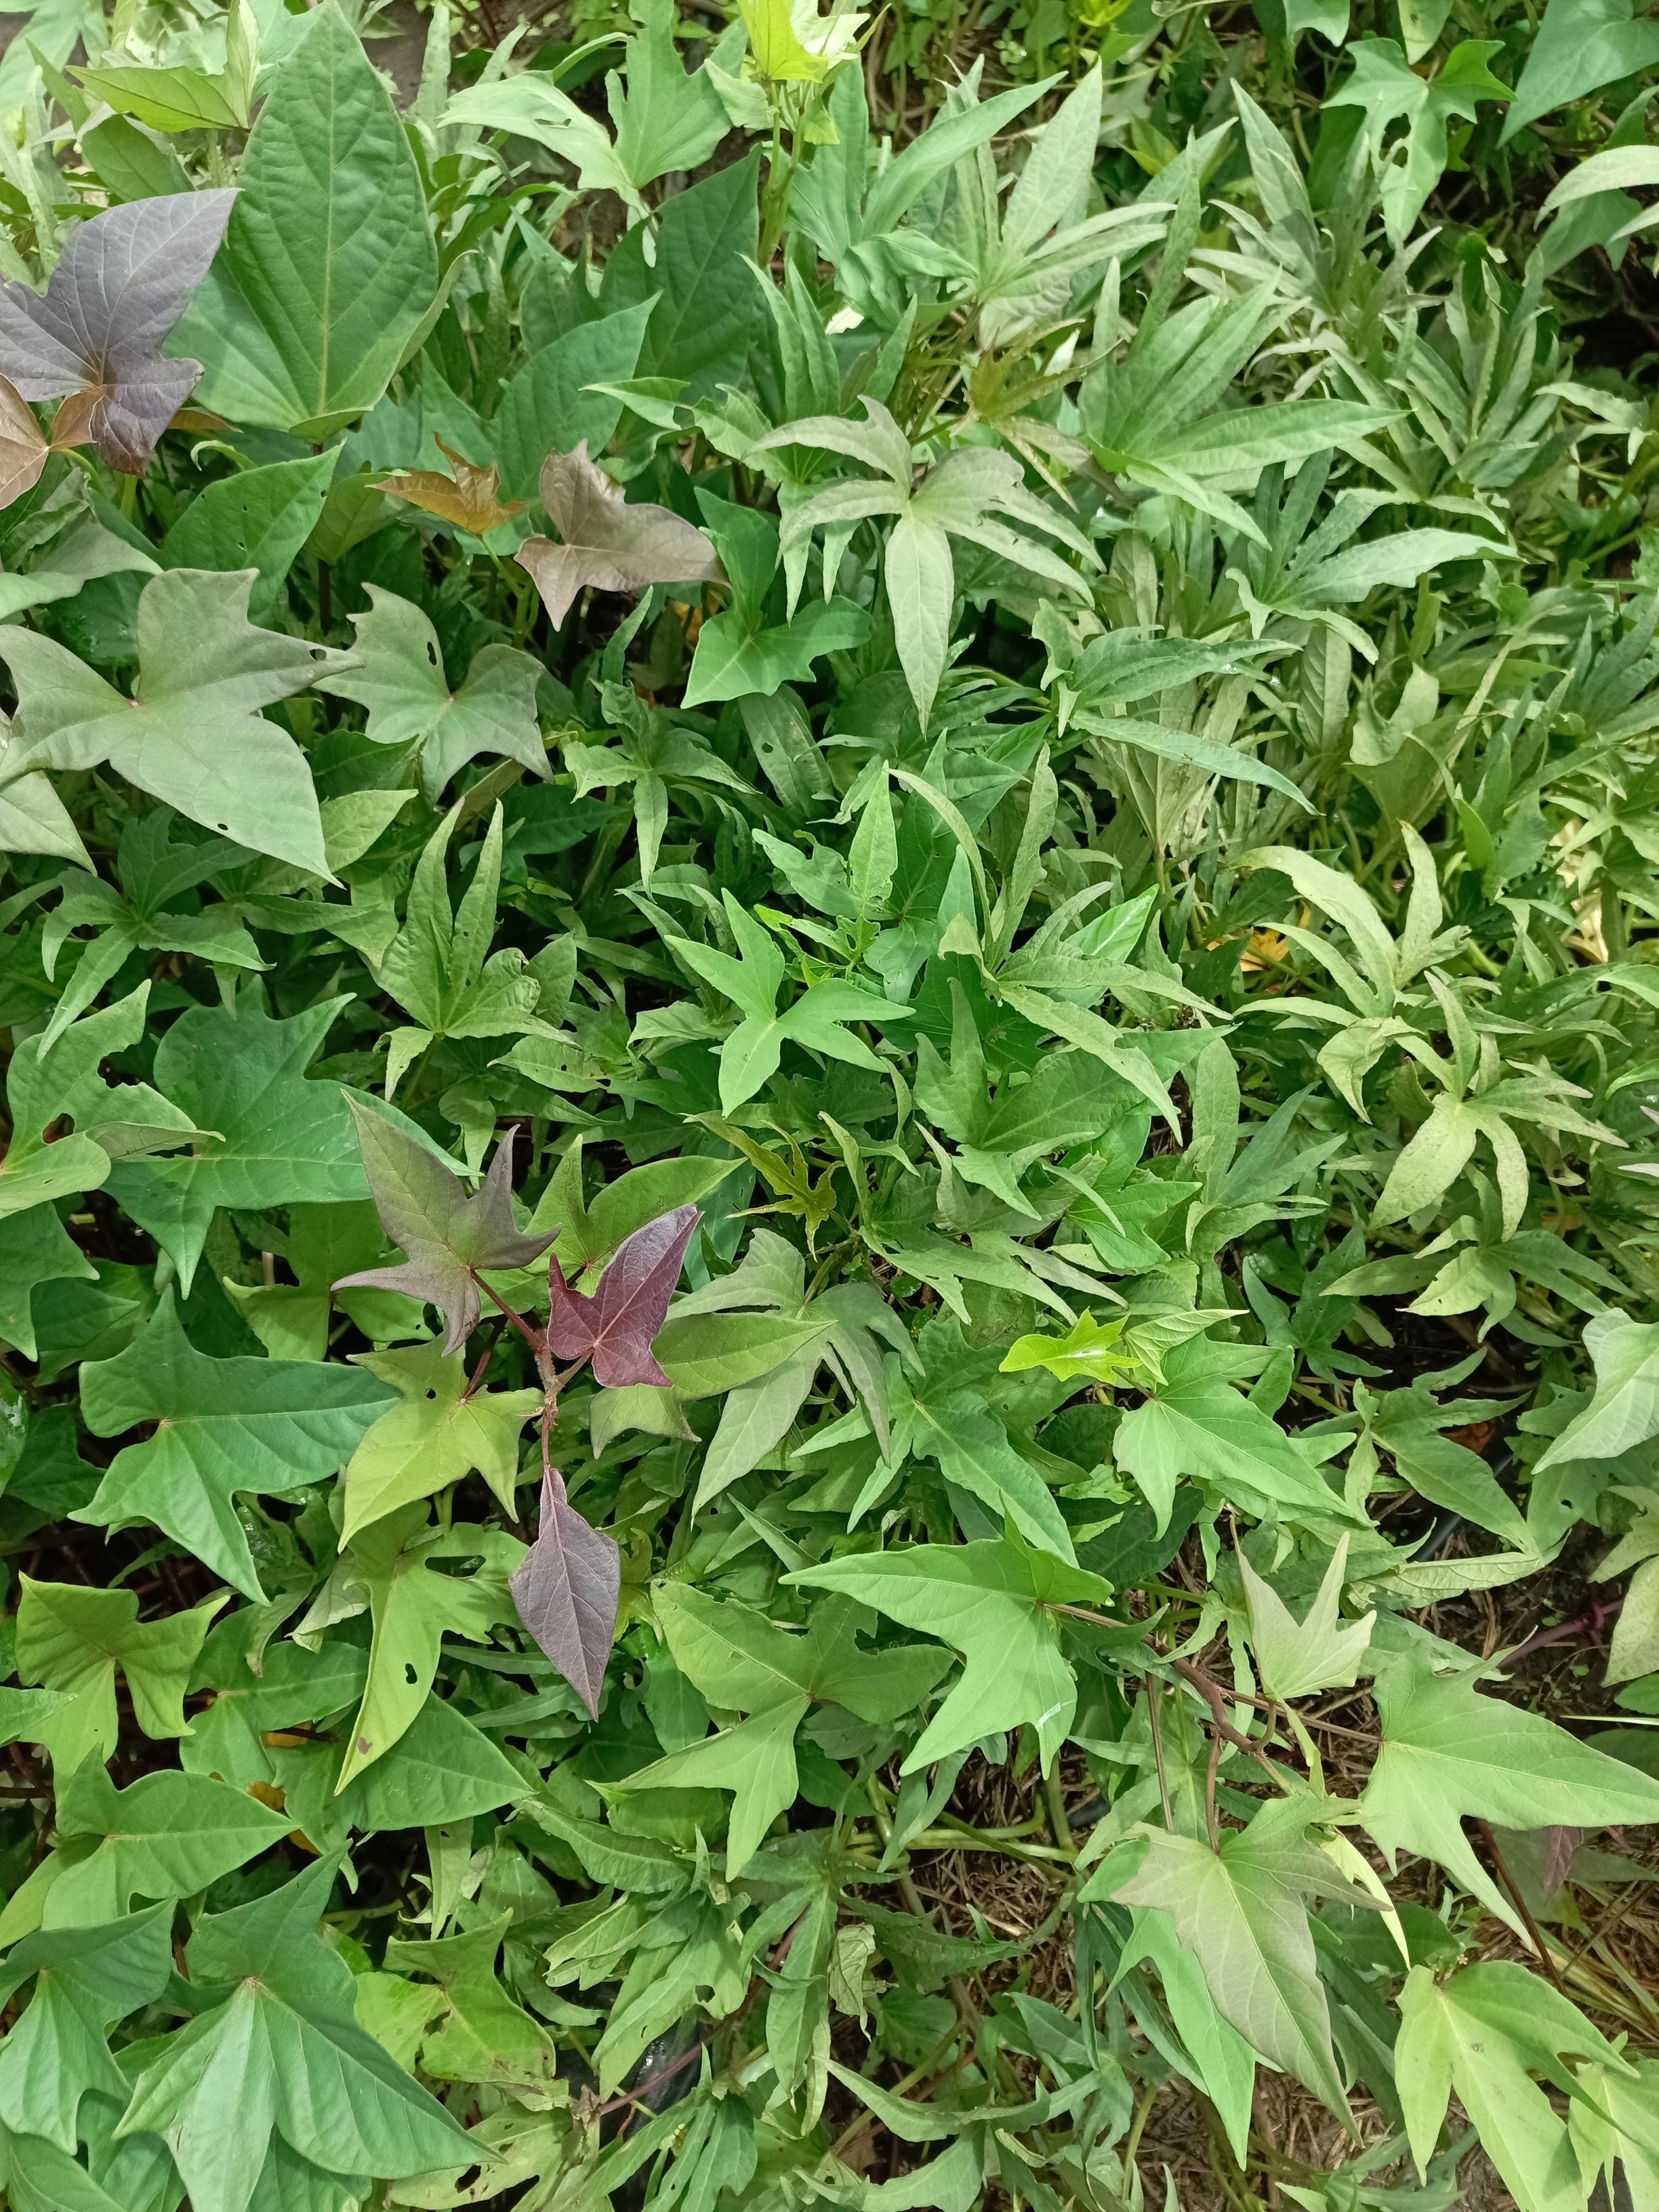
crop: sweet potato
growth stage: vegetative
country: Tanzania
